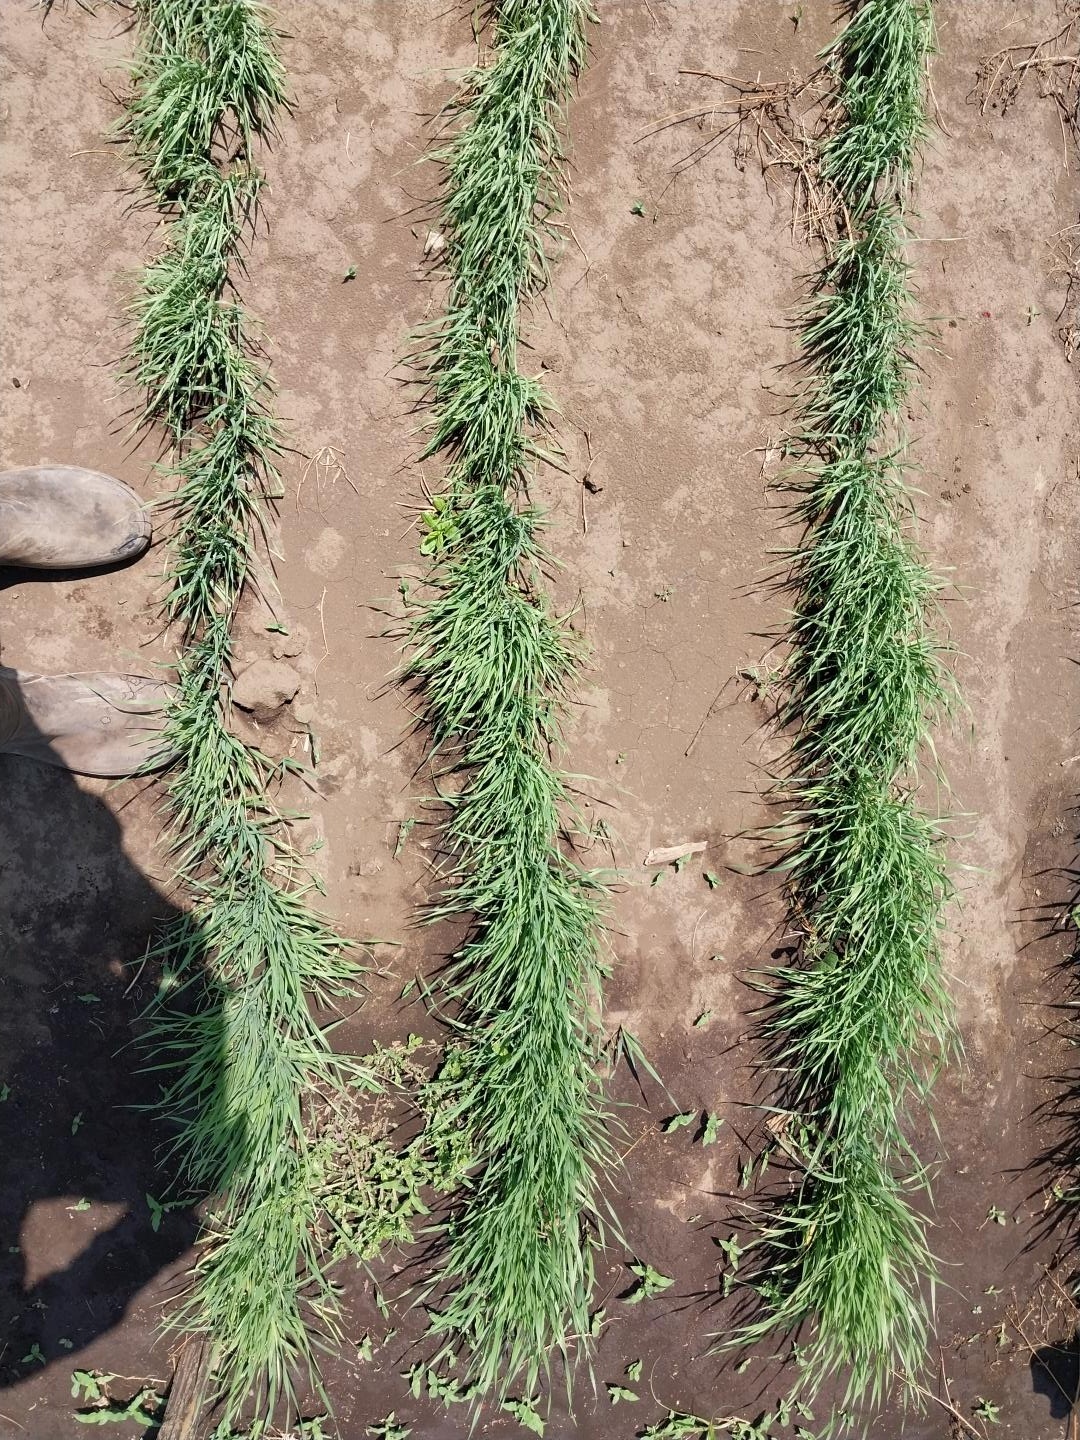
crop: wheat
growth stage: vegetative
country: Tanzania
